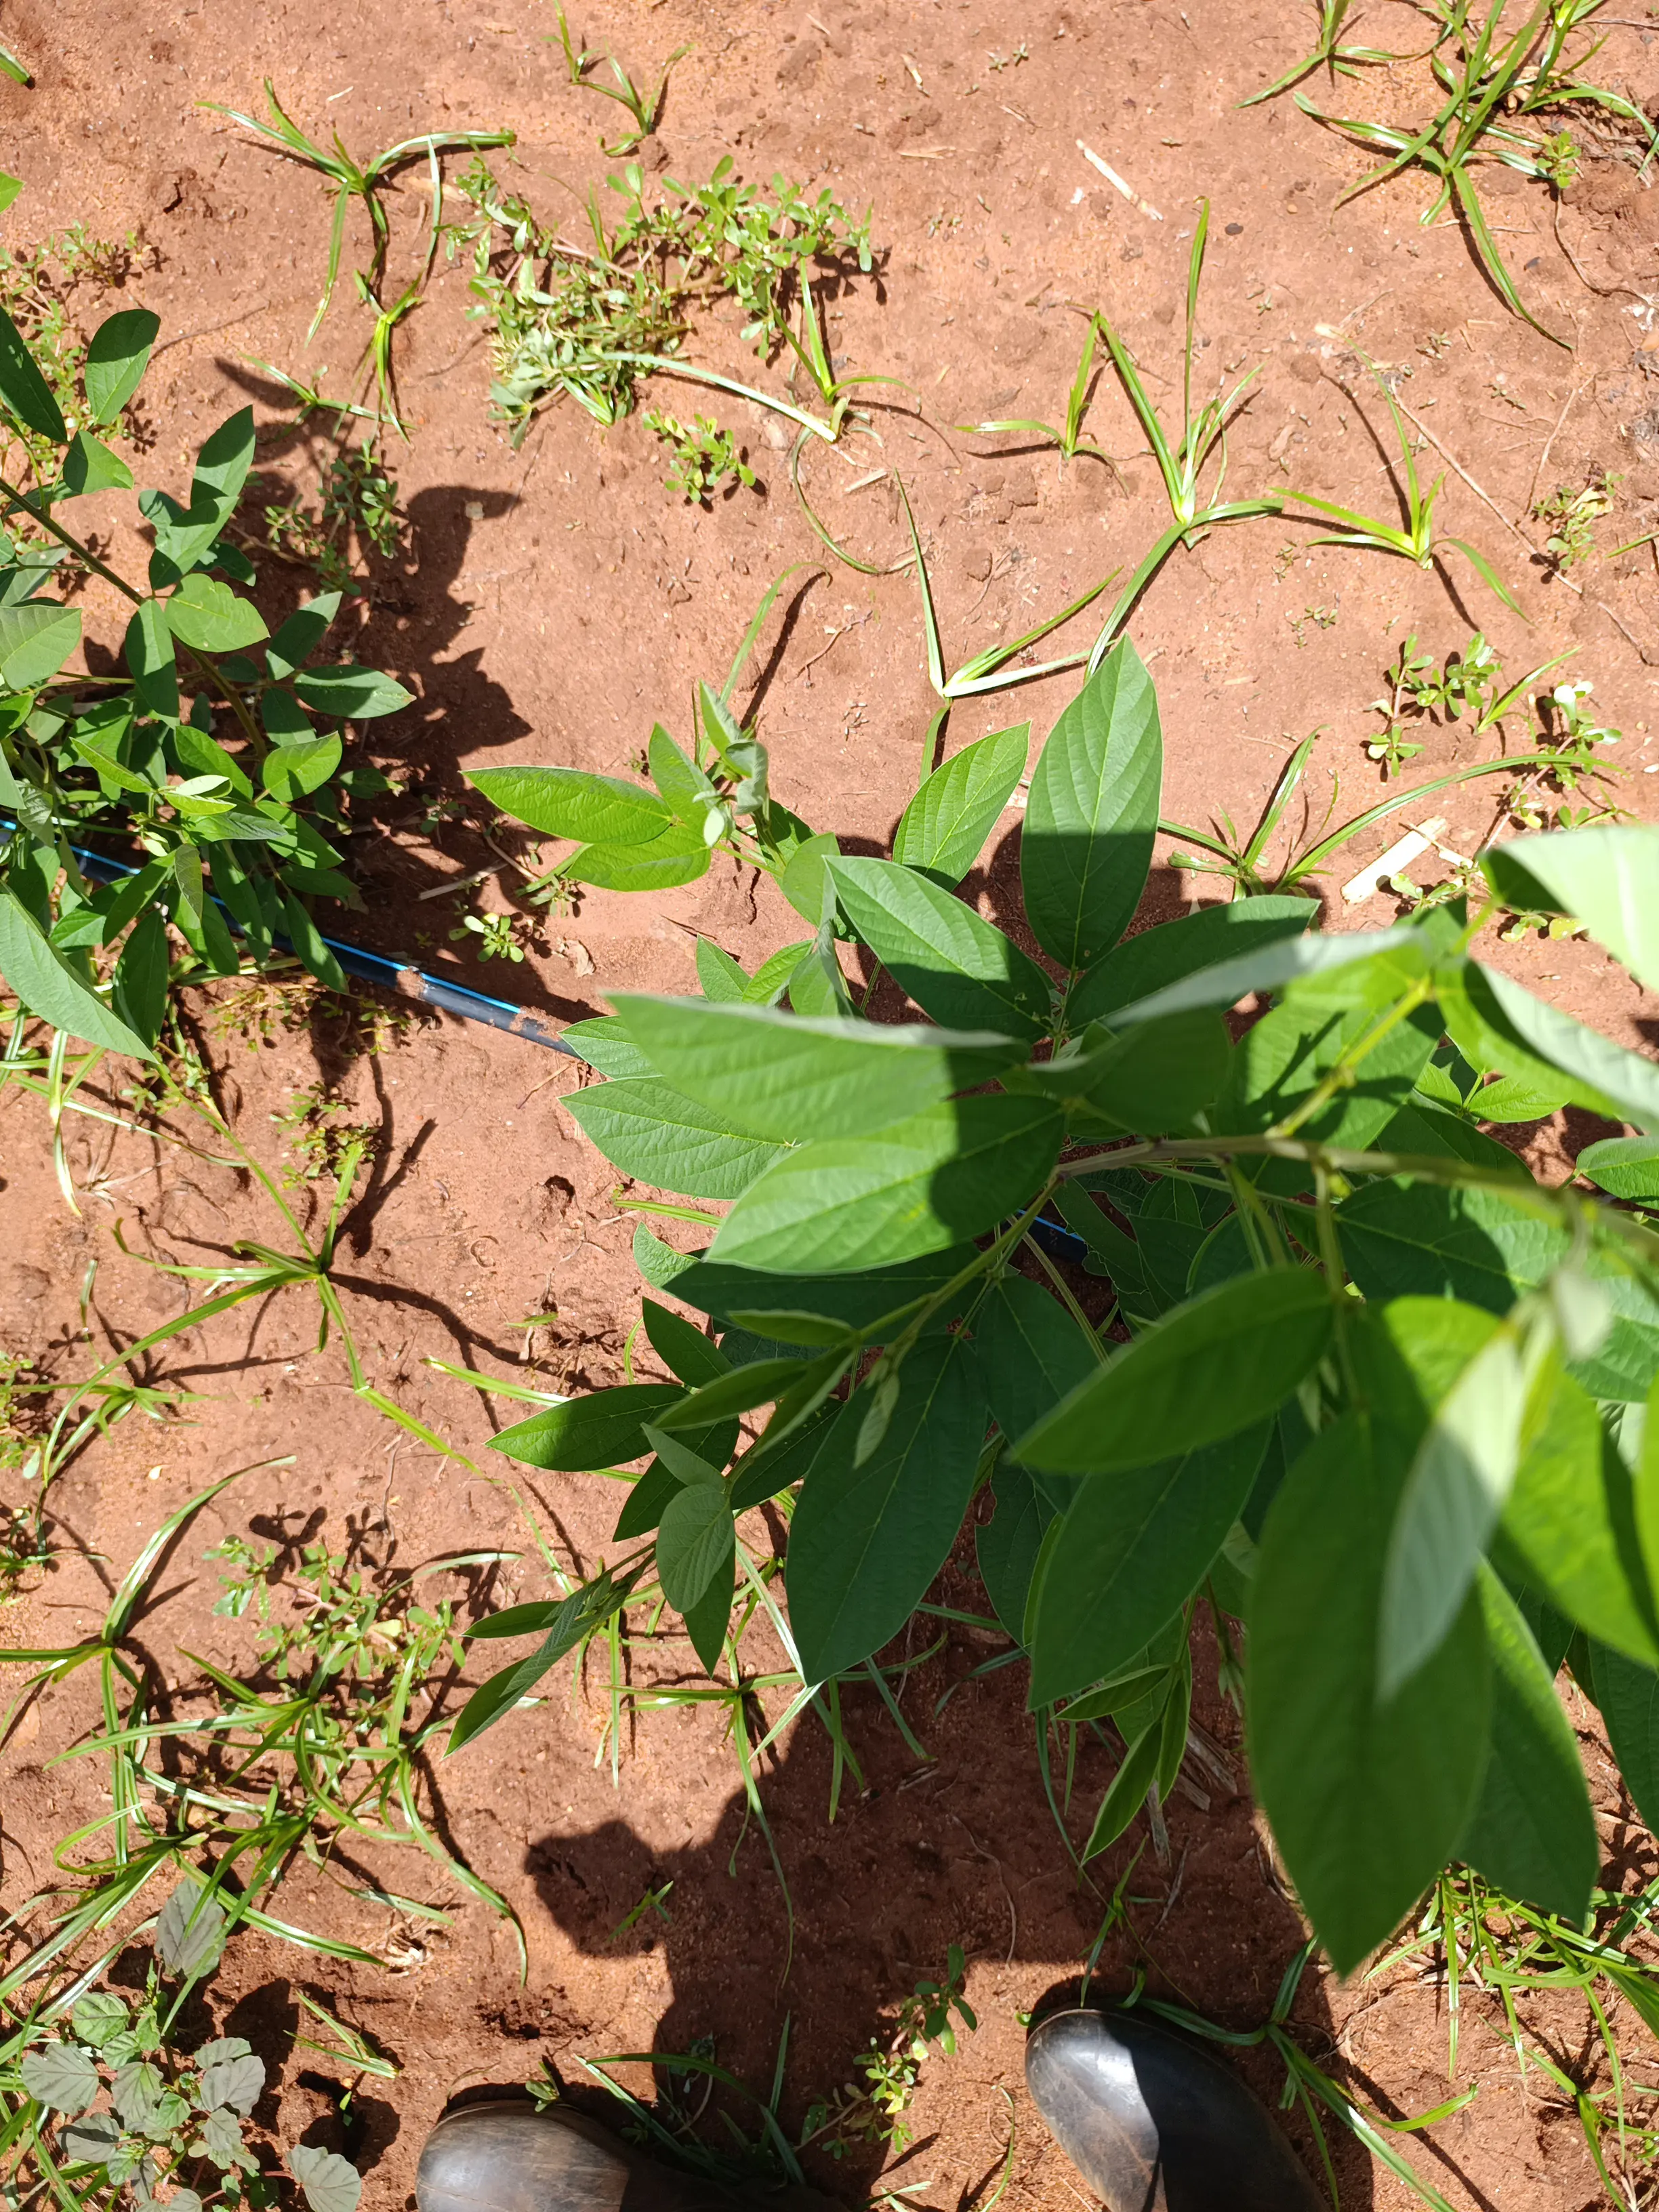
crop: pigeonpea
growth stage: vegetative
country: Kenya
